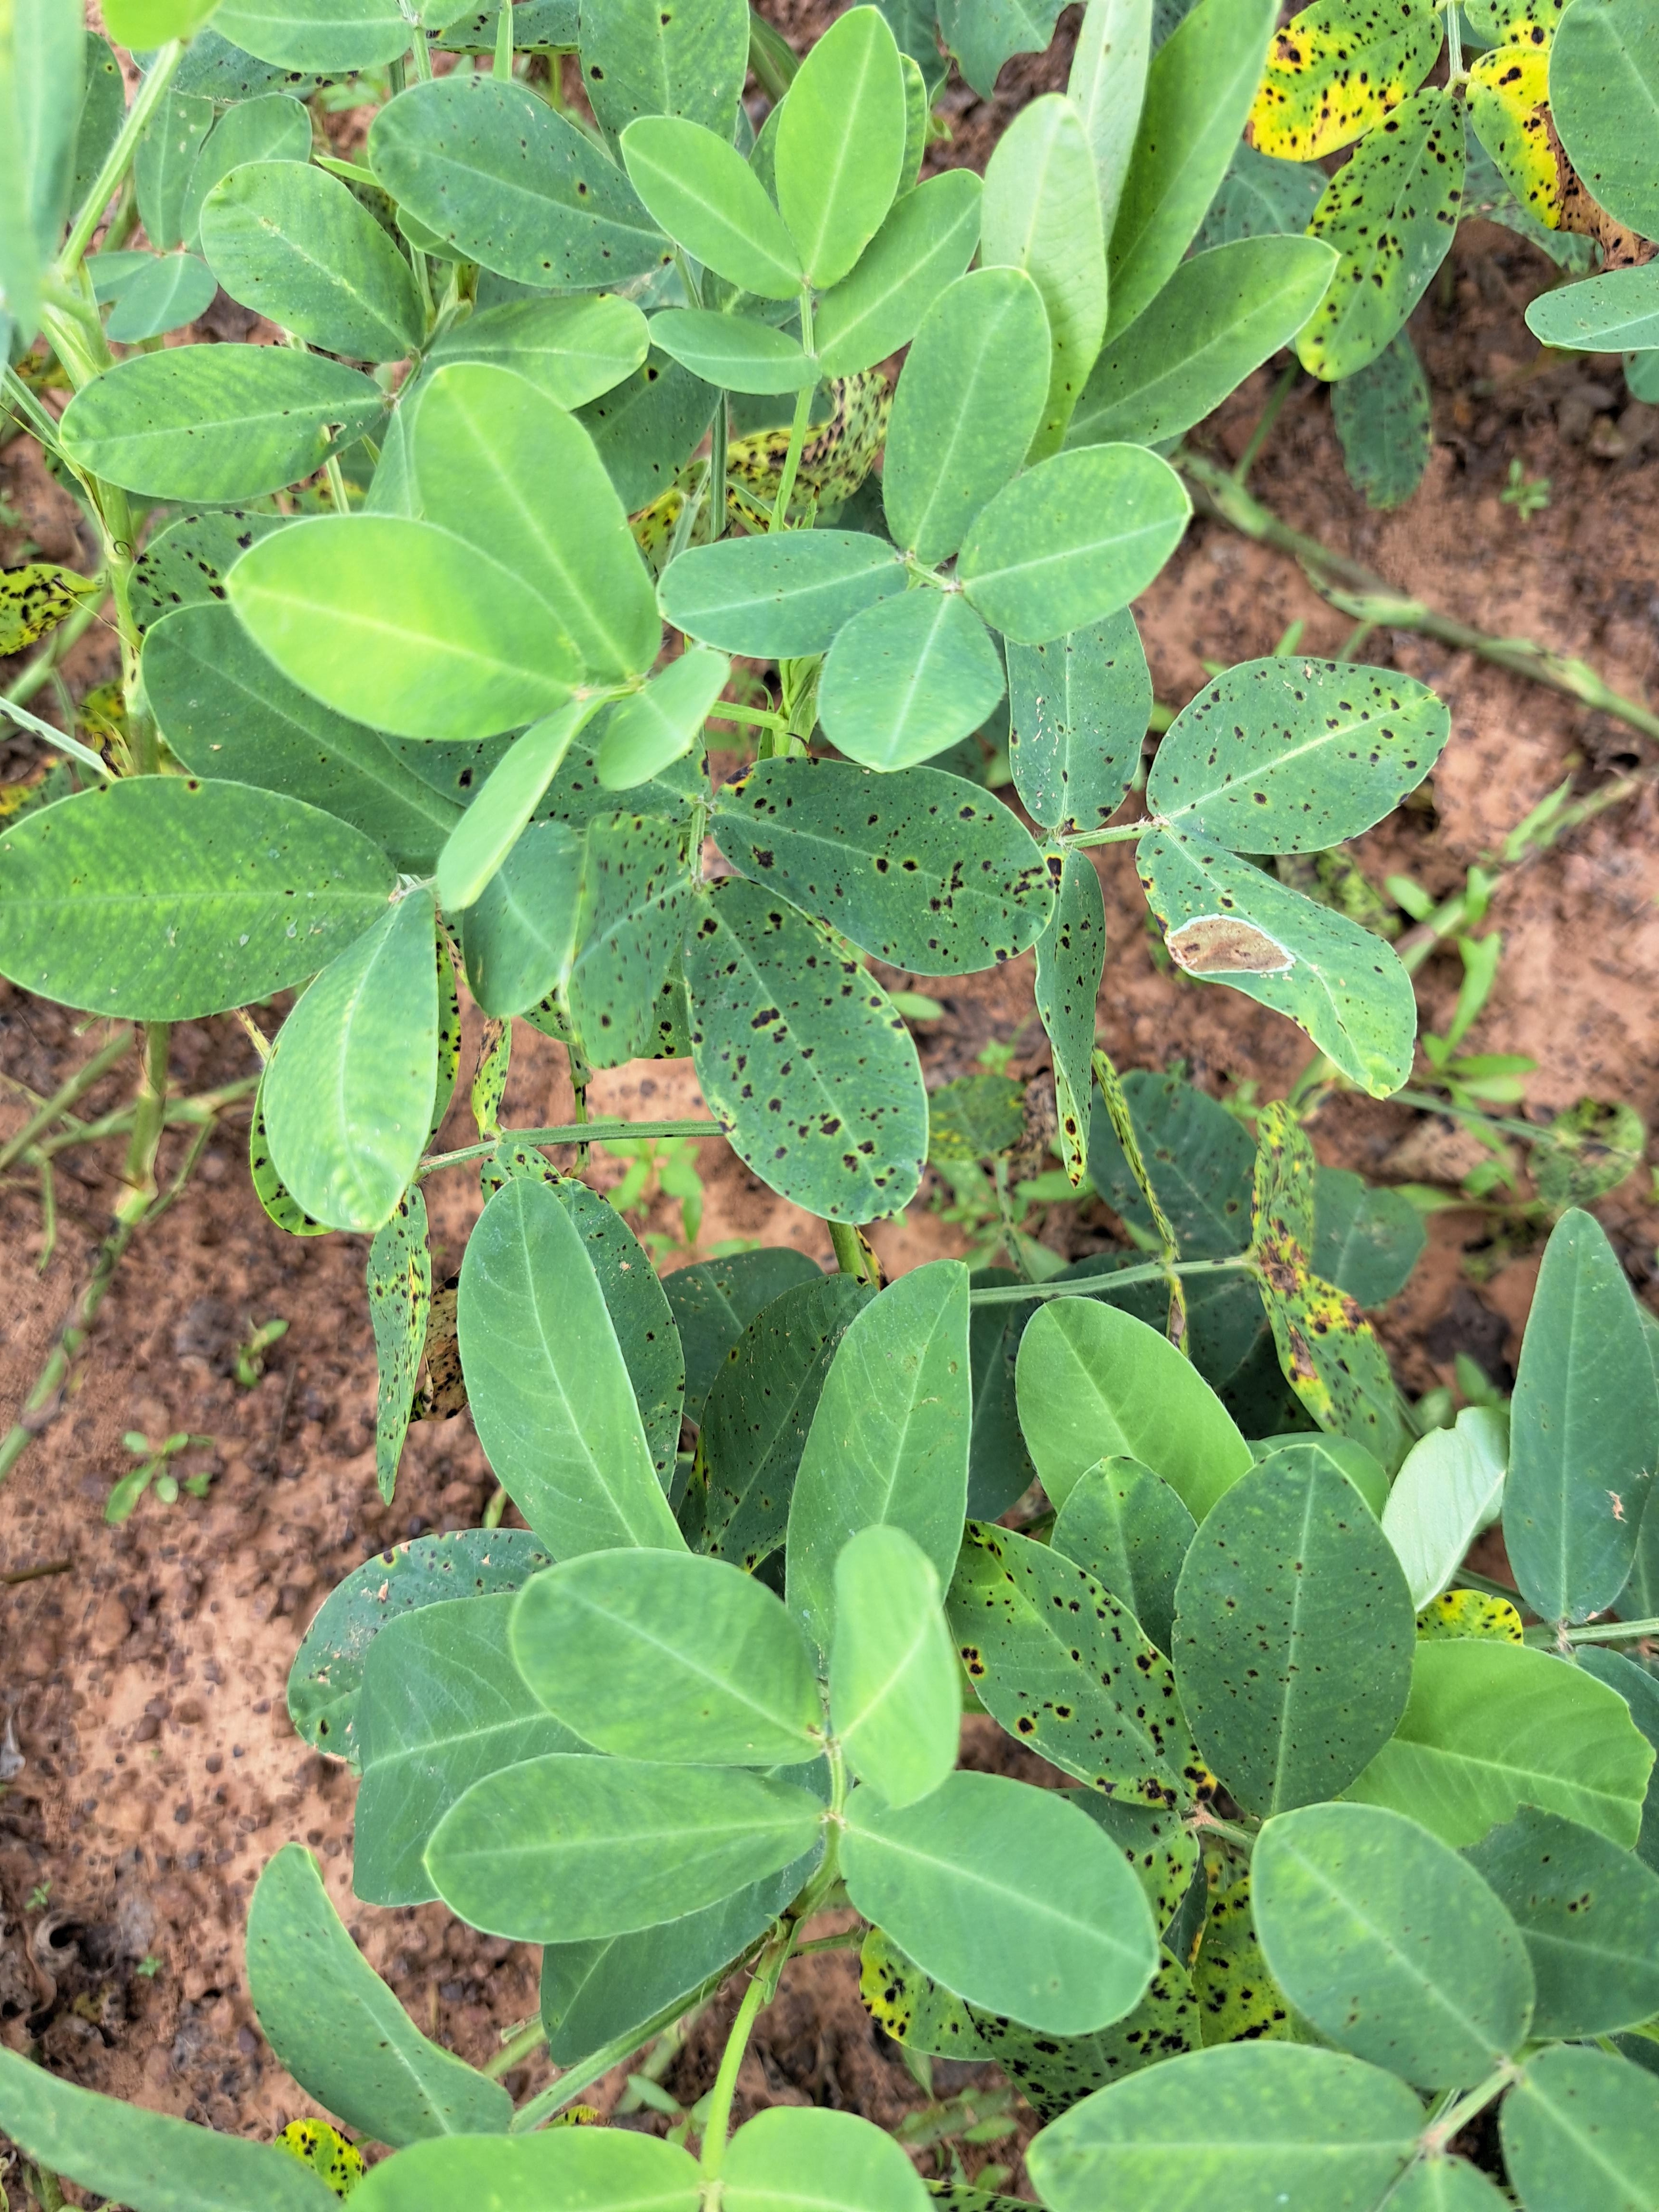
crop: groundnut
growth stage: pegging
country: Ghana
